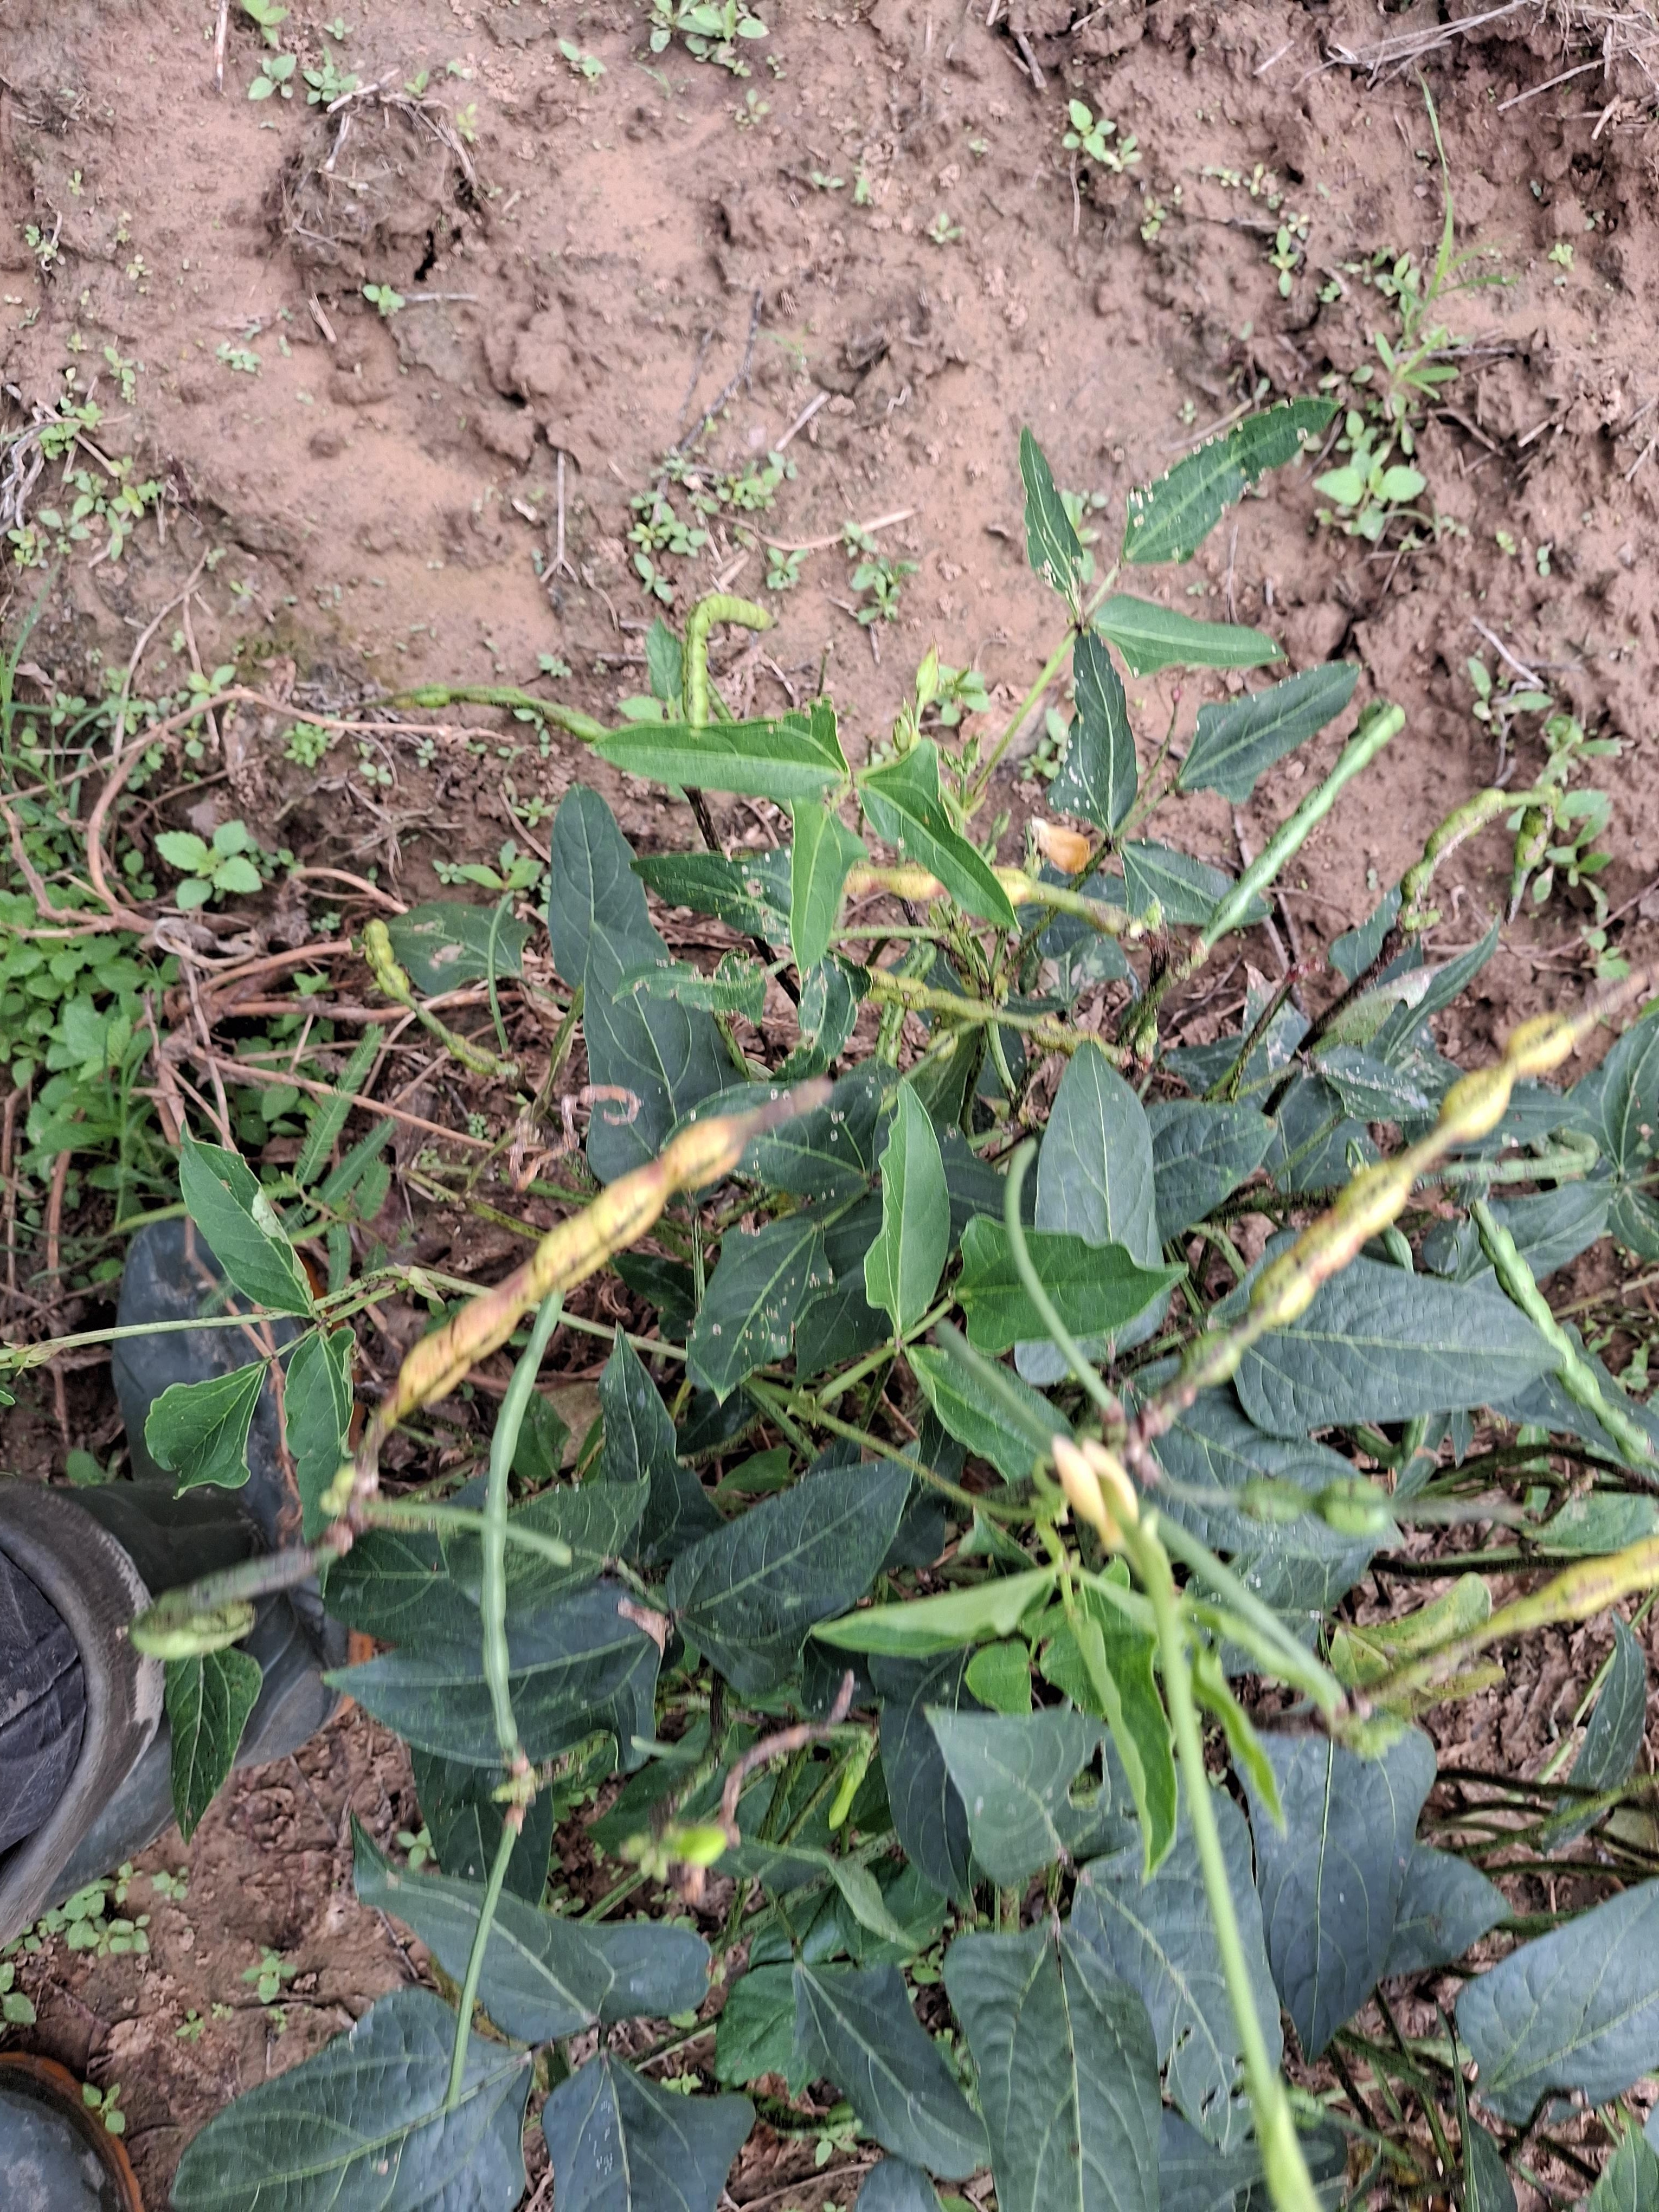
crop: cowpea
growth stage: development pod
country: Nigeria
